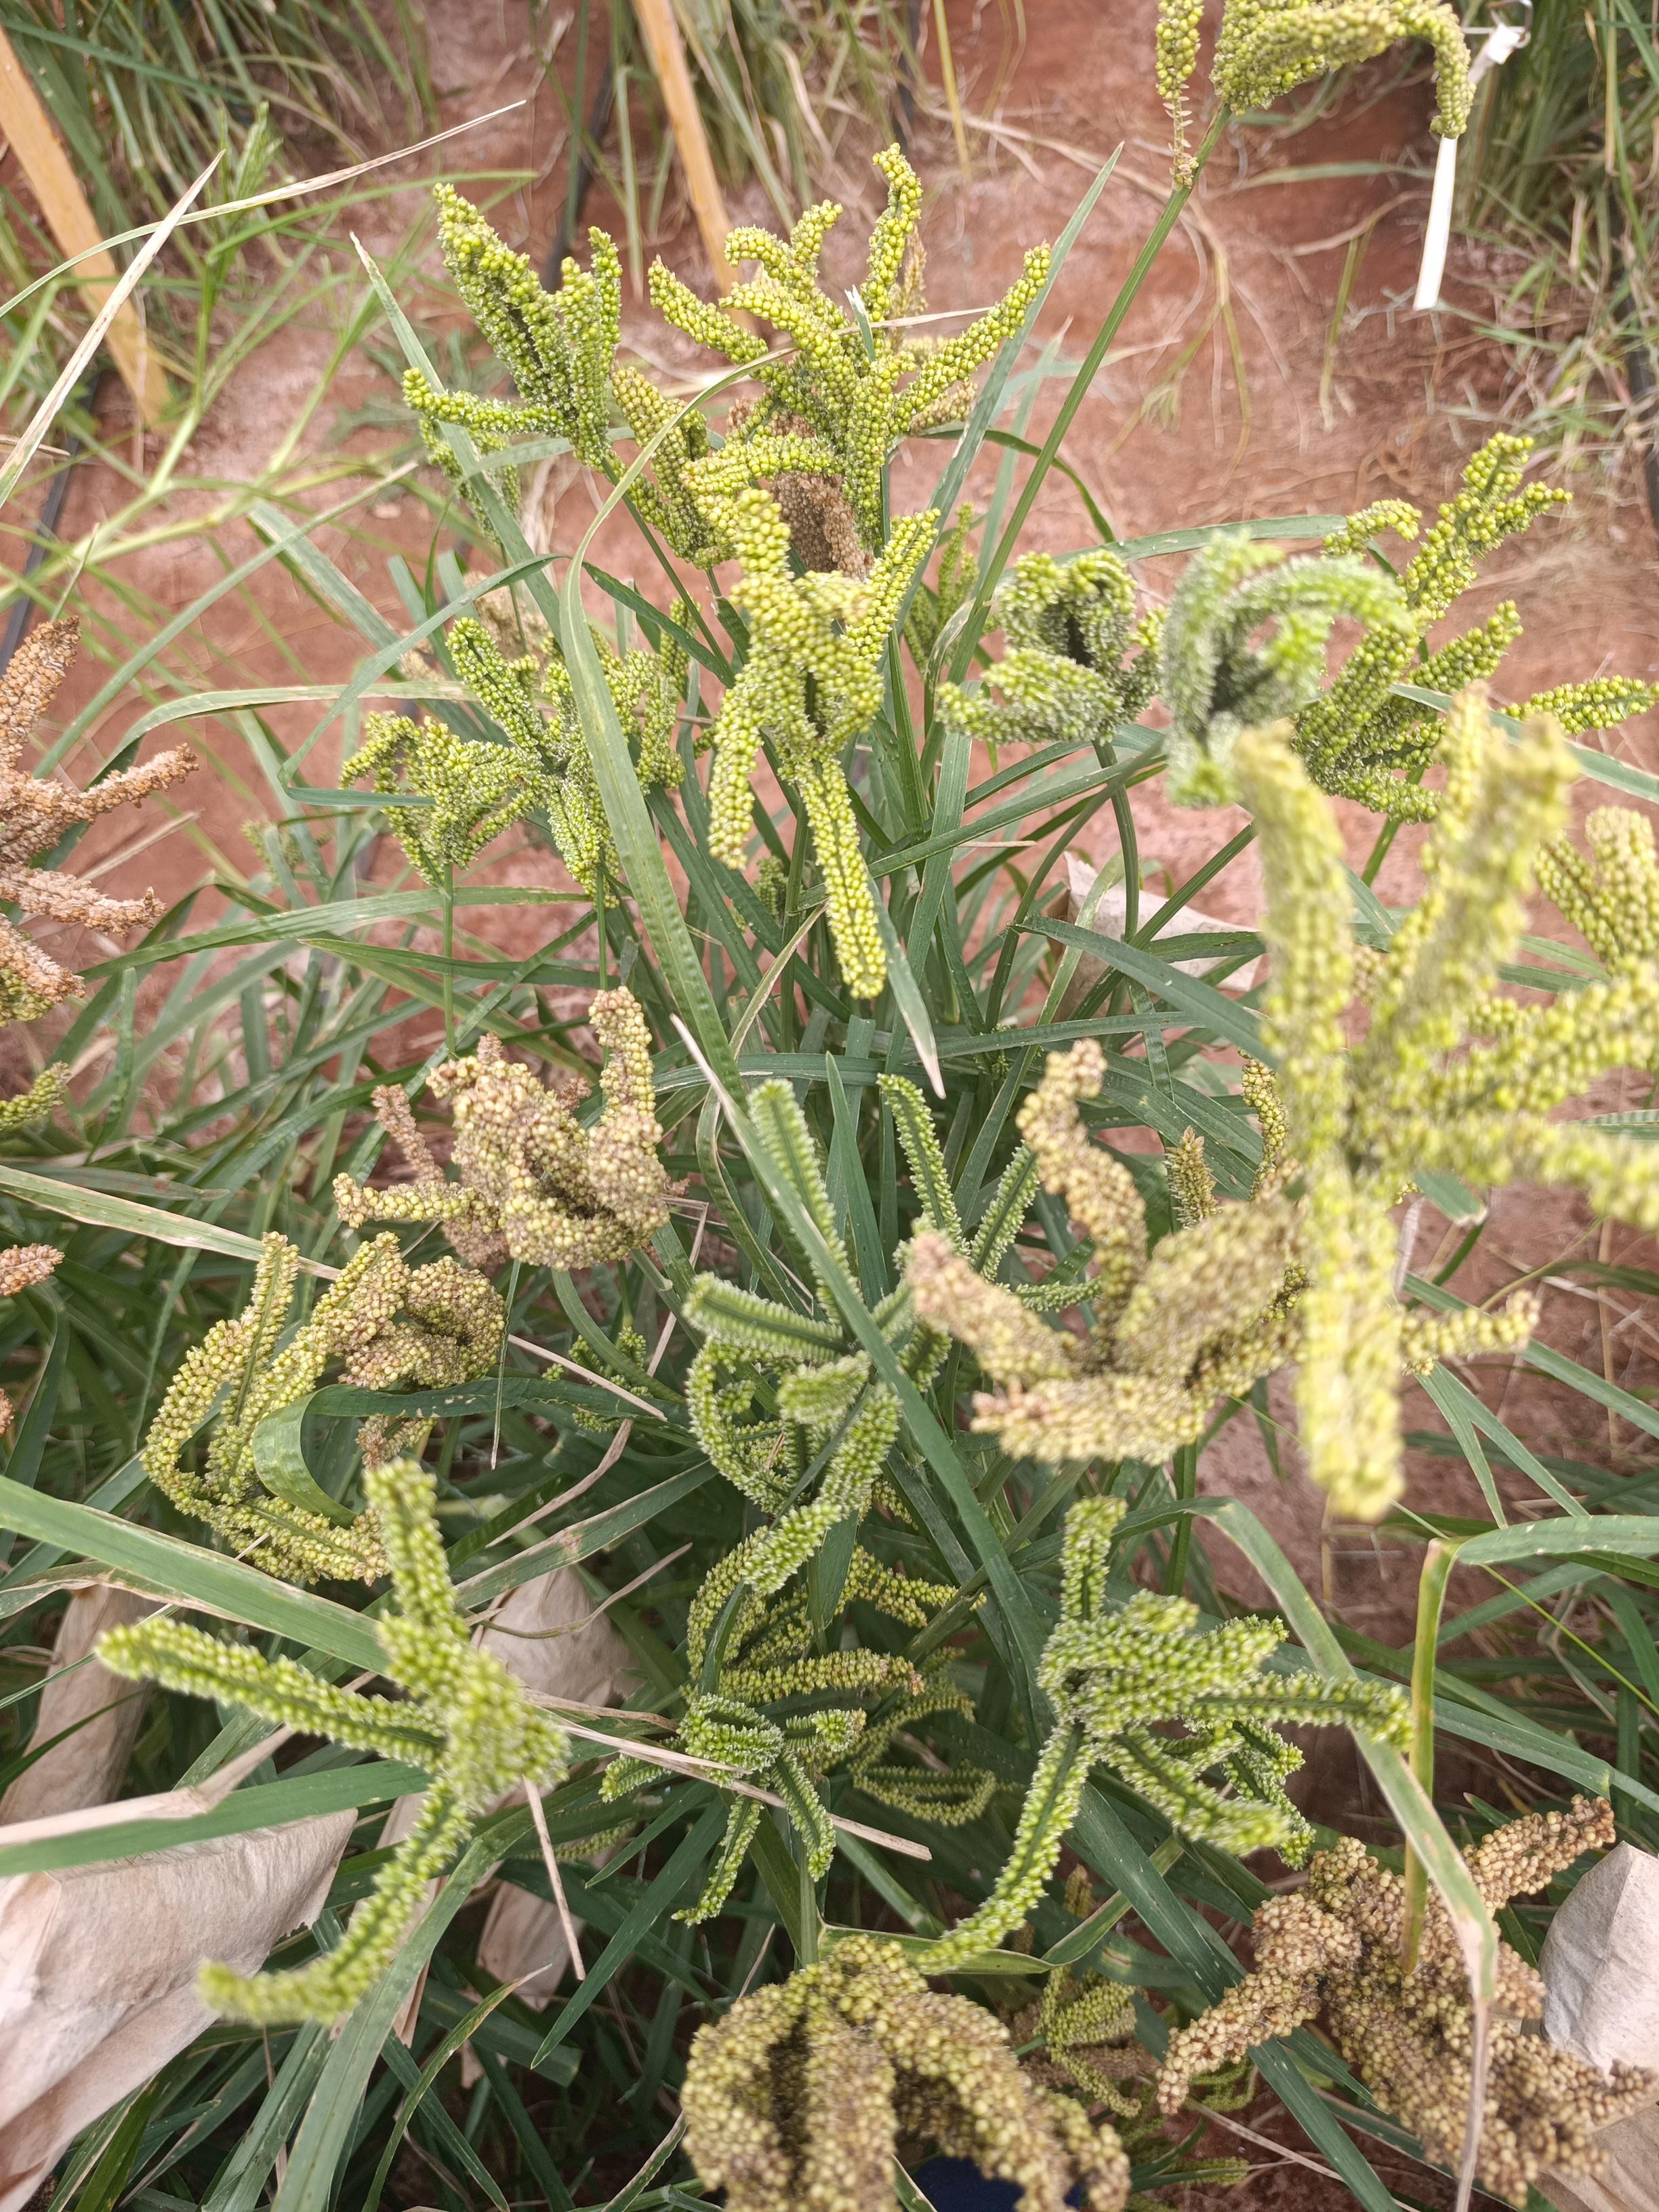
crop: finger millet
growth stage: filling grain
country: Kenya
